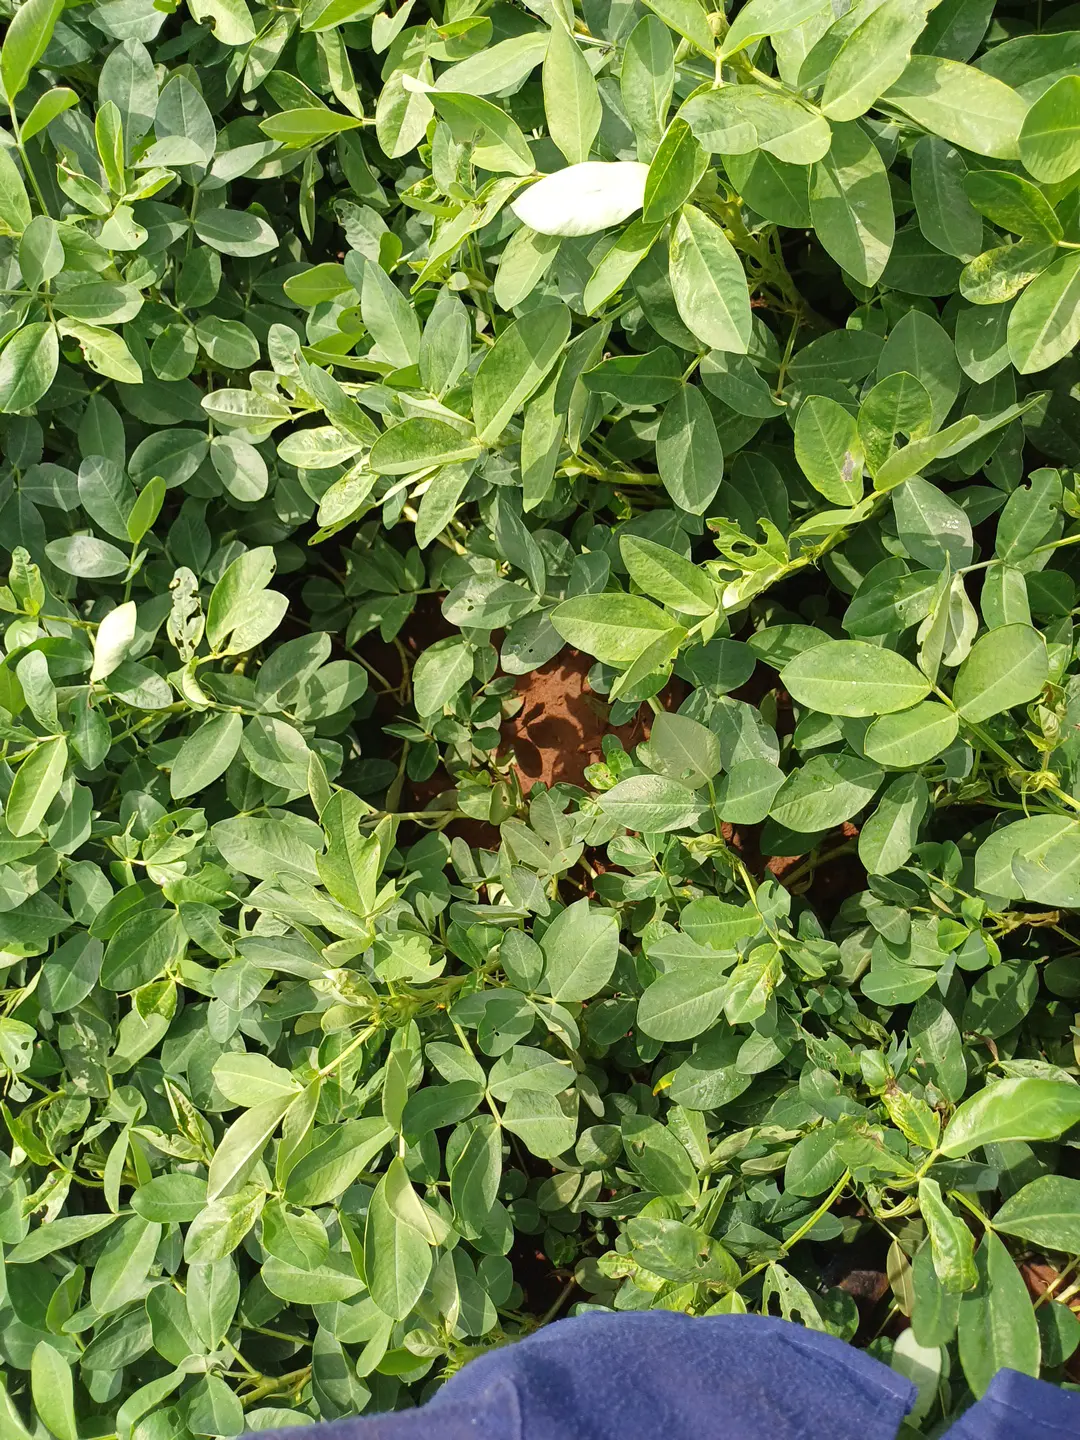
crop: groundnut
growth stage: pegging
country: Kenya
